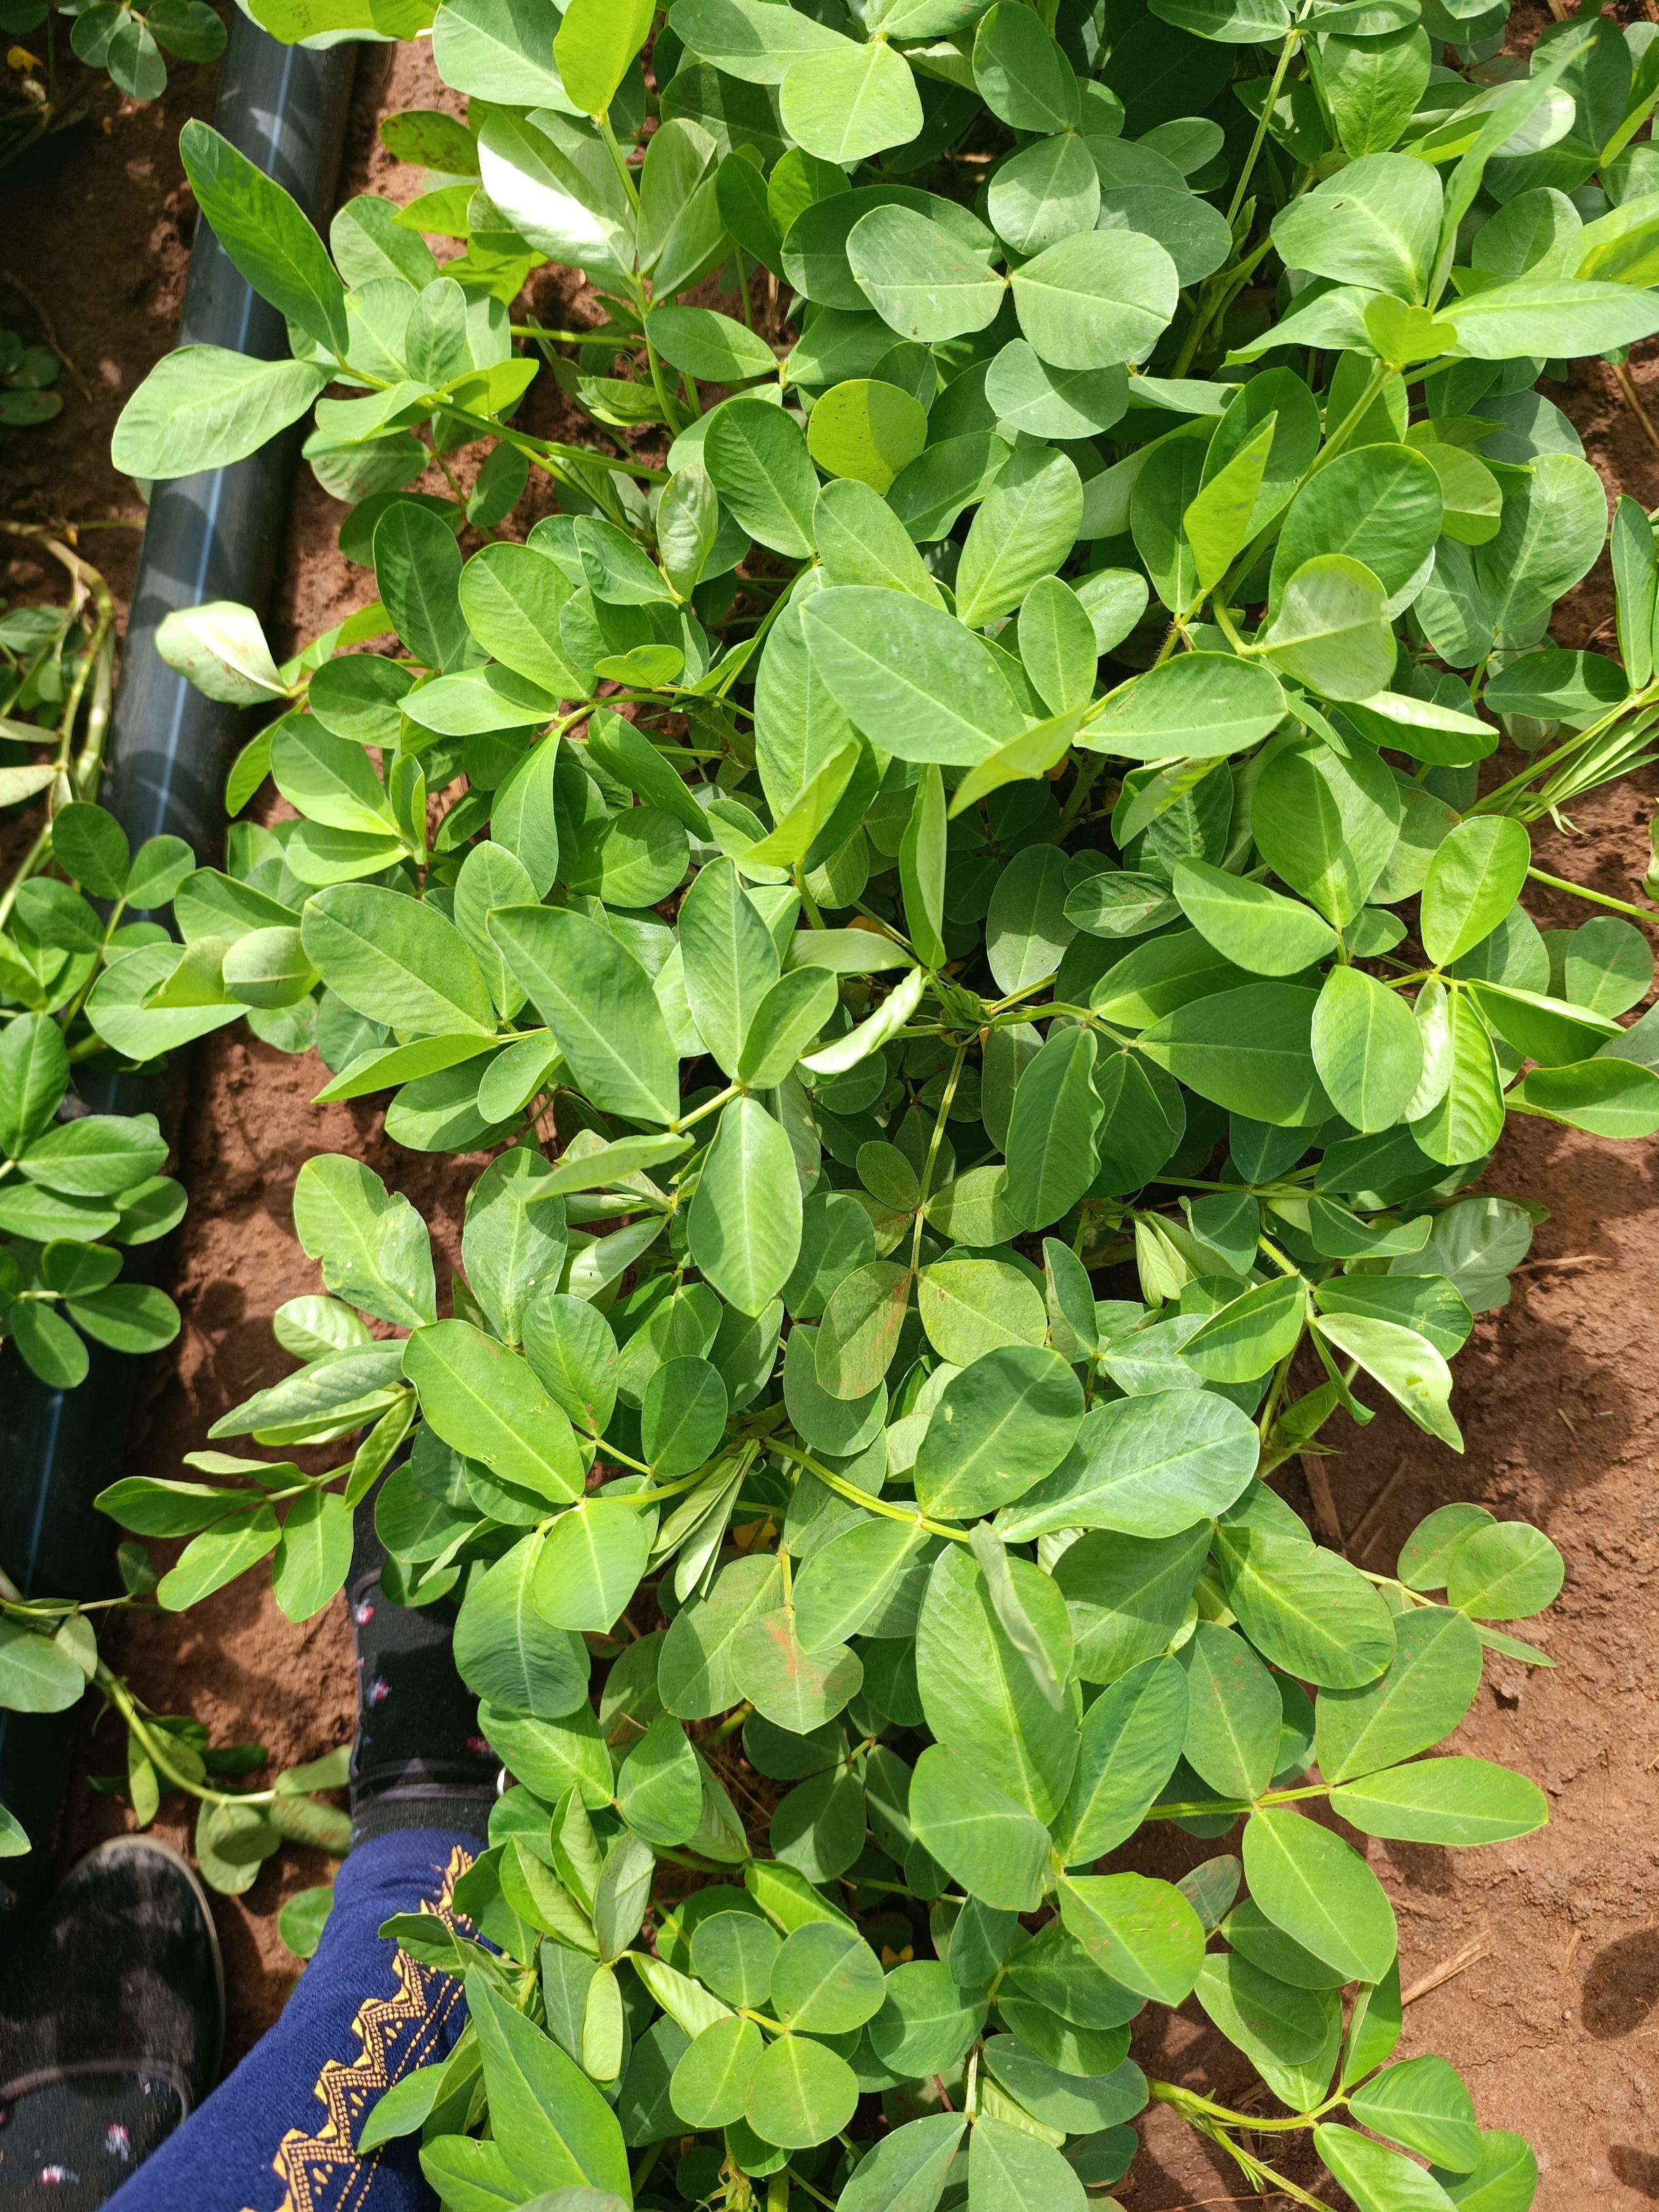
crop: groundnut
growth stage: flowering
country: Kenya
